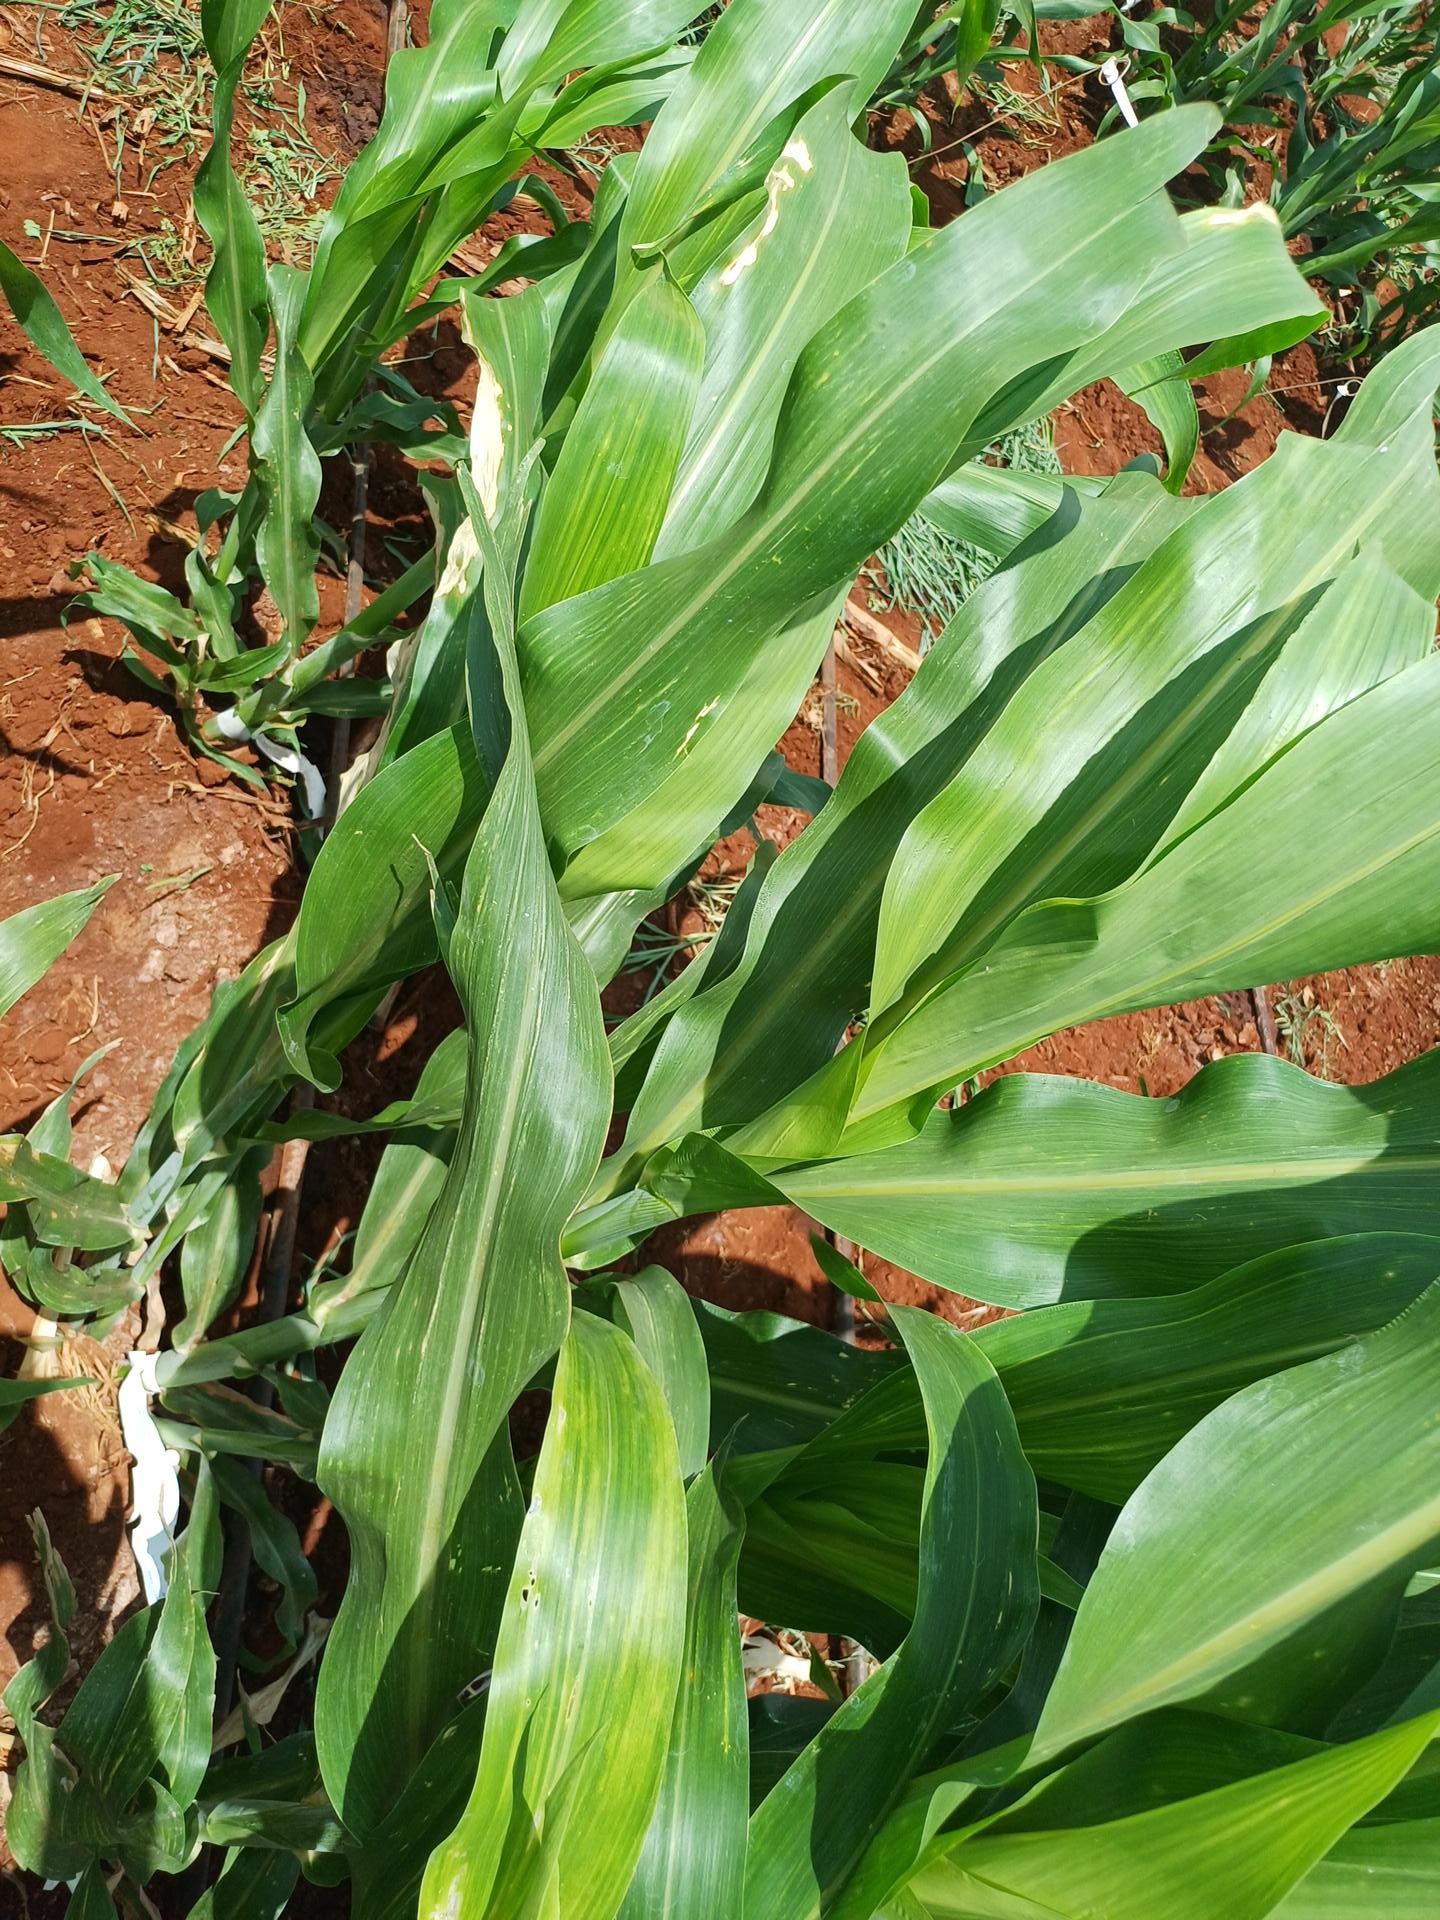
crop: sorghum
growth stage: vegetative
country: Kenya
